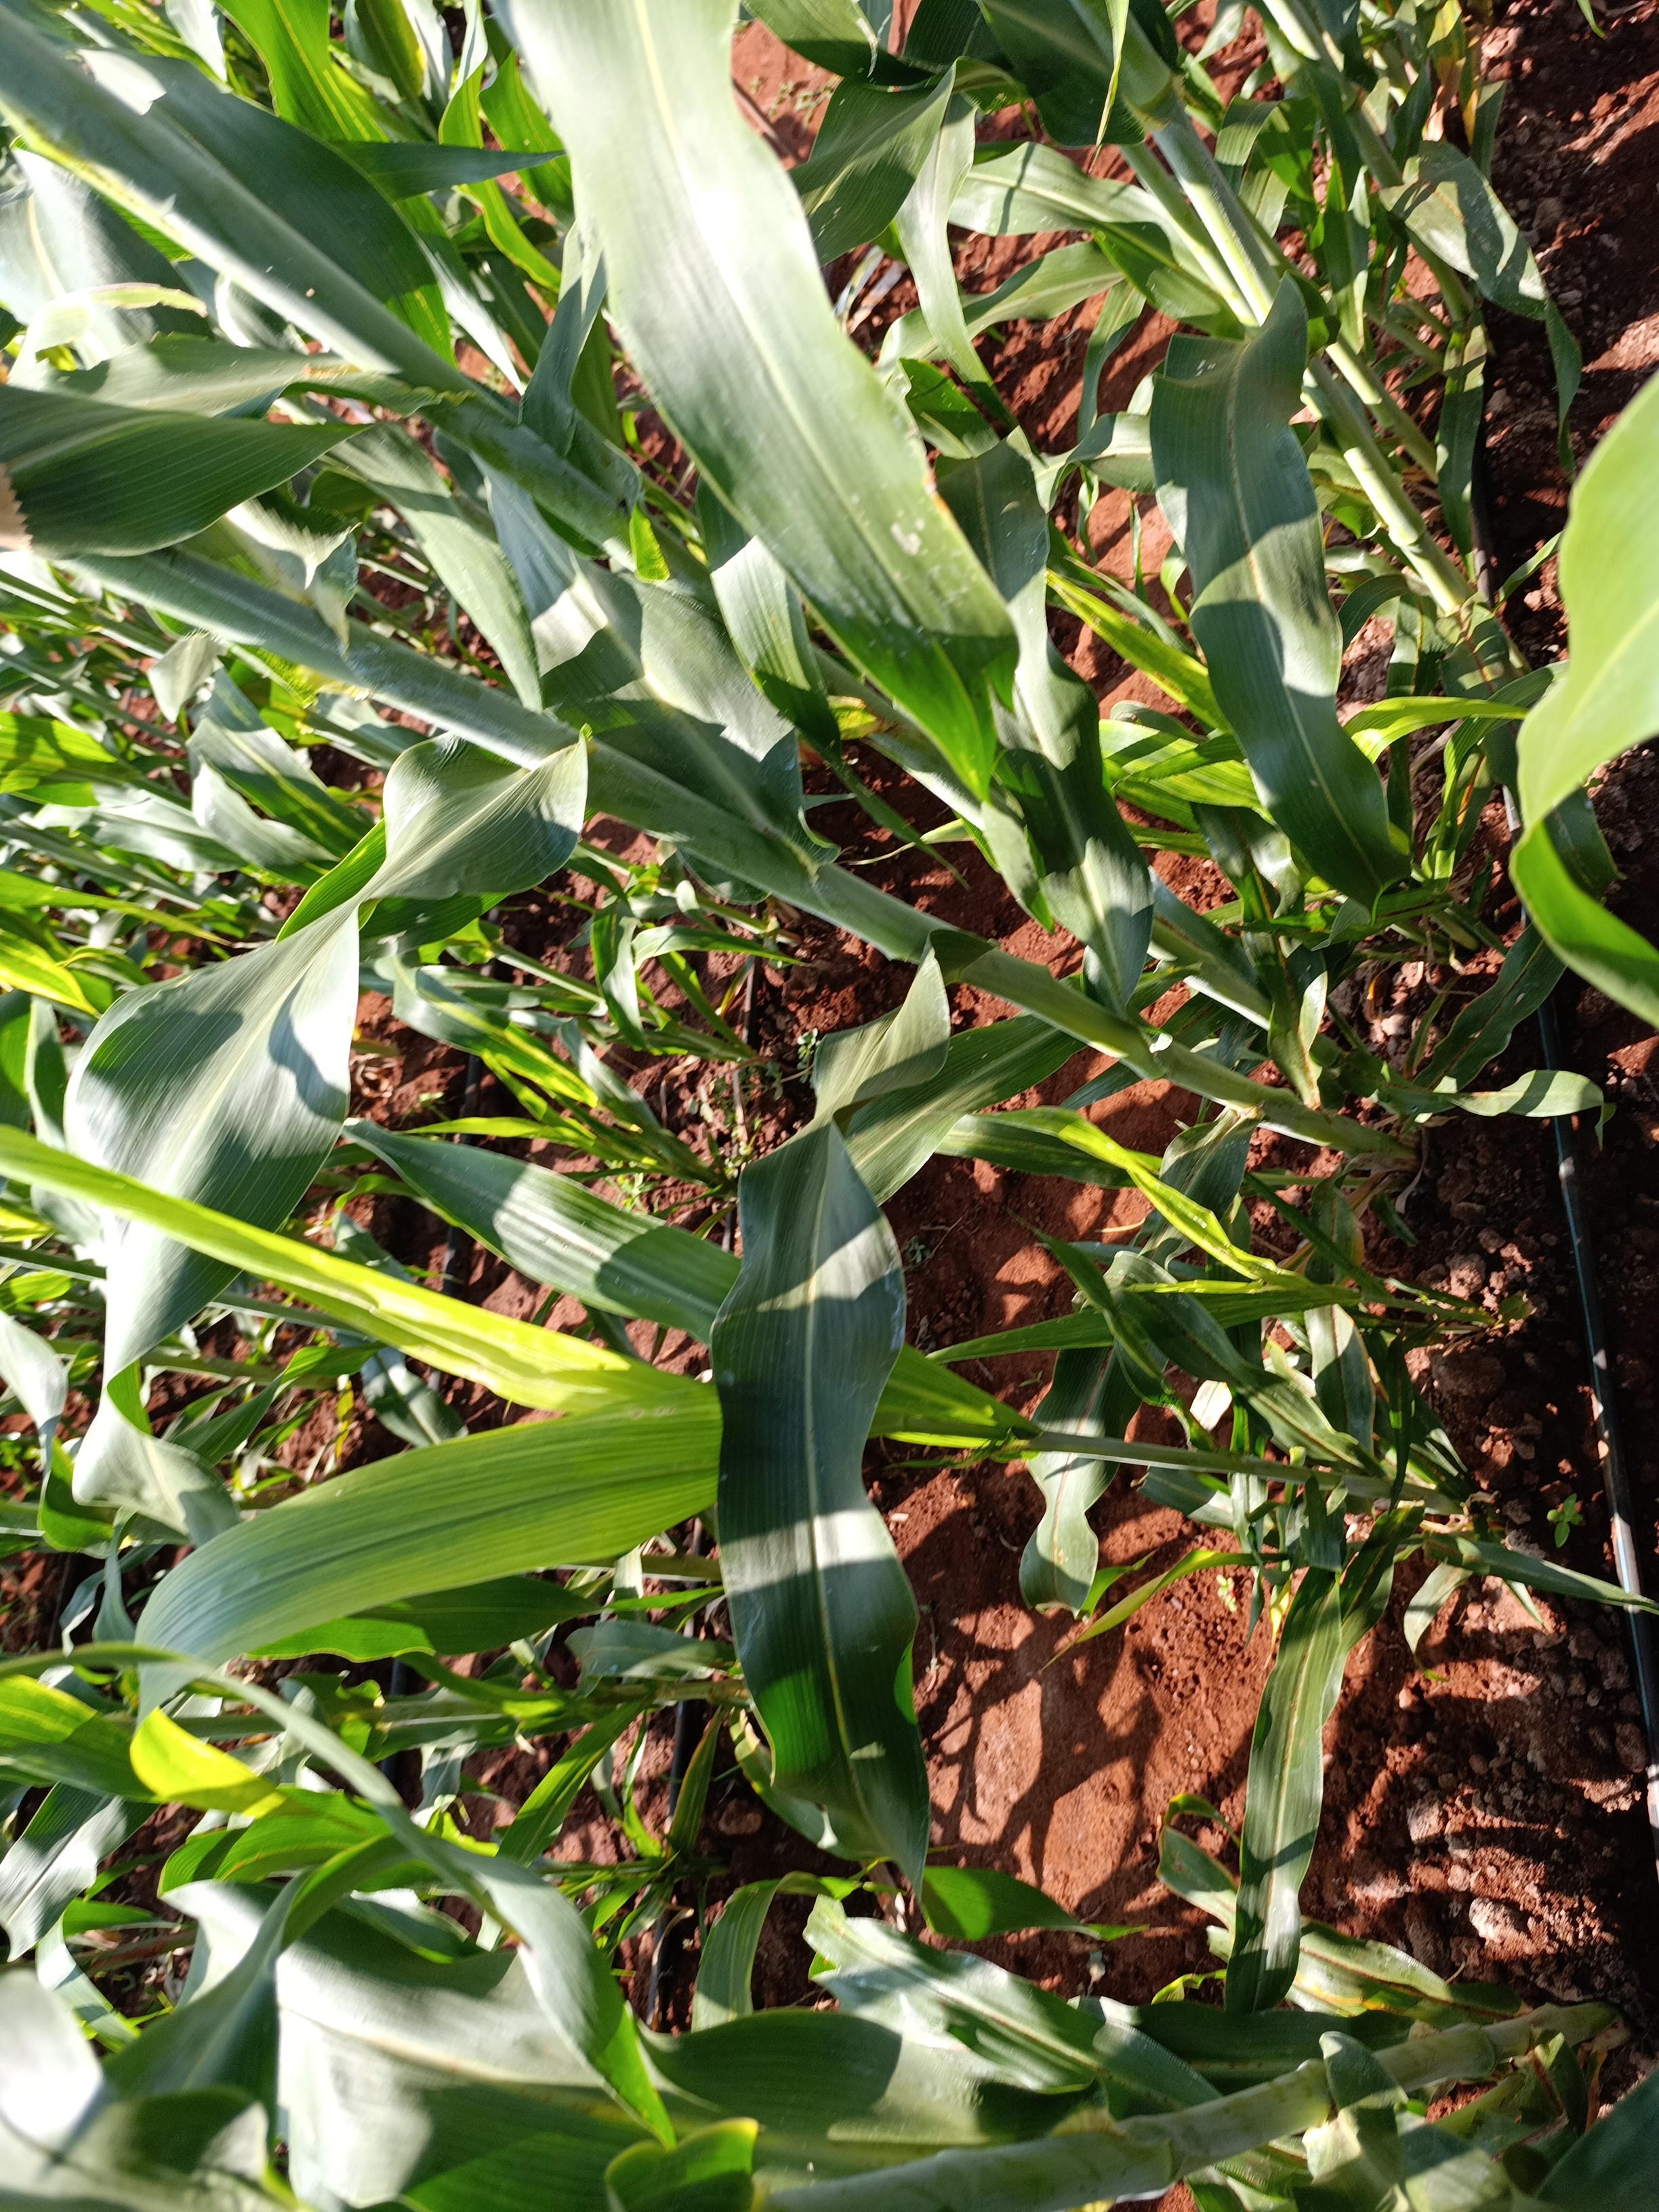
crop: sorghum
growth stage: heading tuber
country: Kenya
